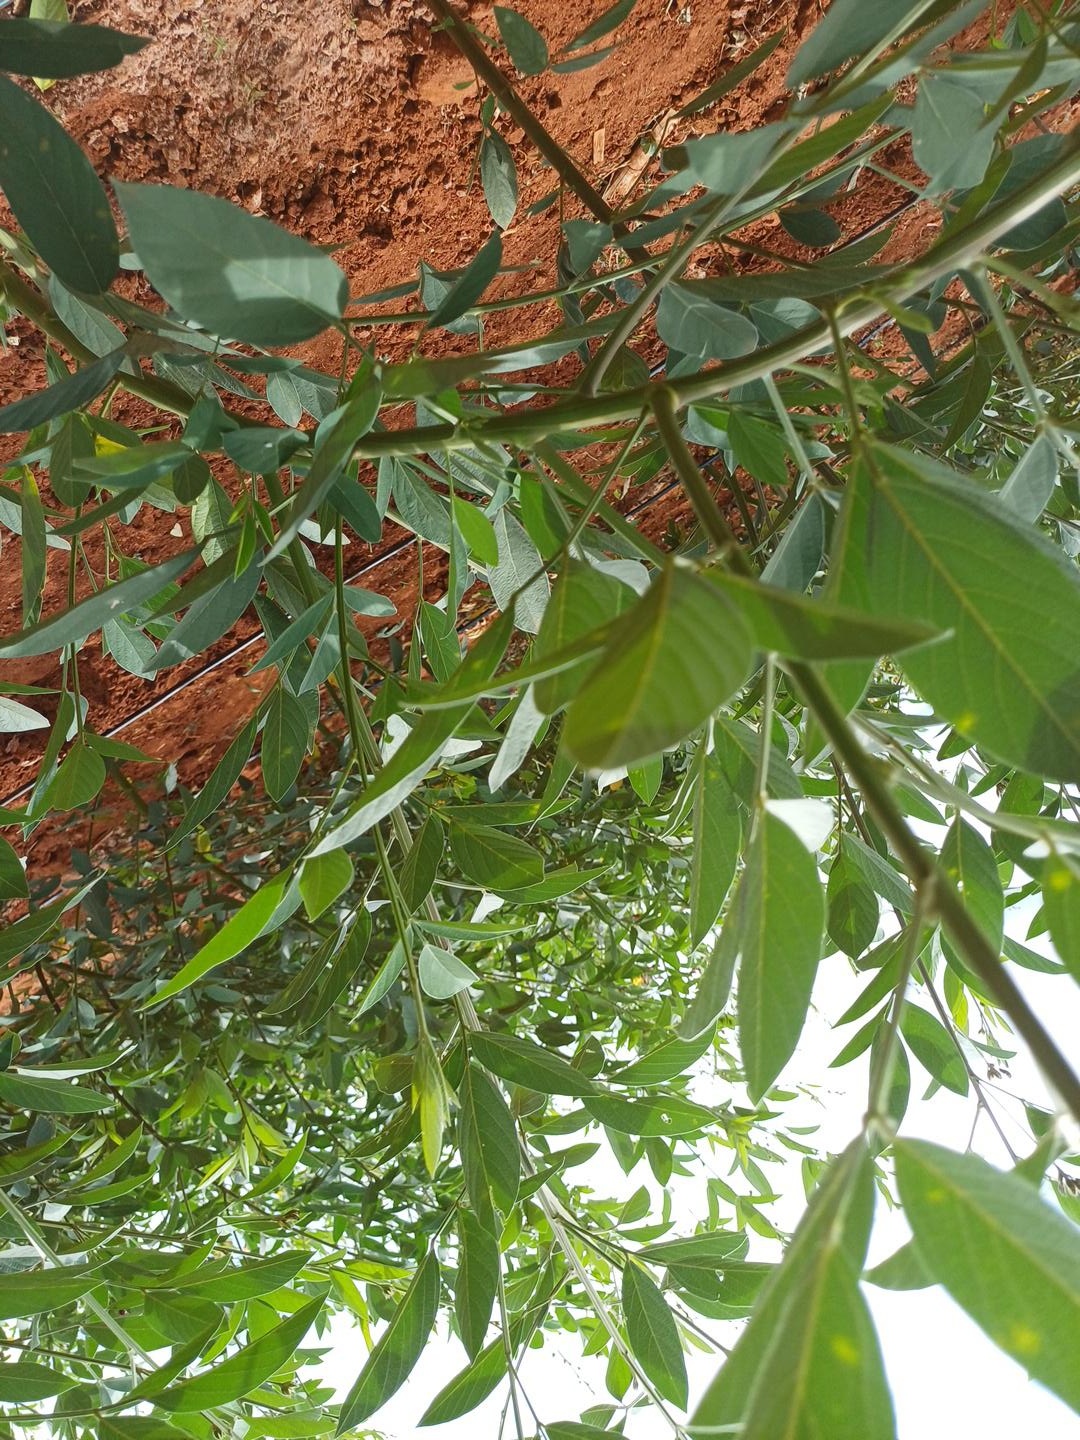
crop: pigeonpea
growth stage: development pod
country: Kenya
